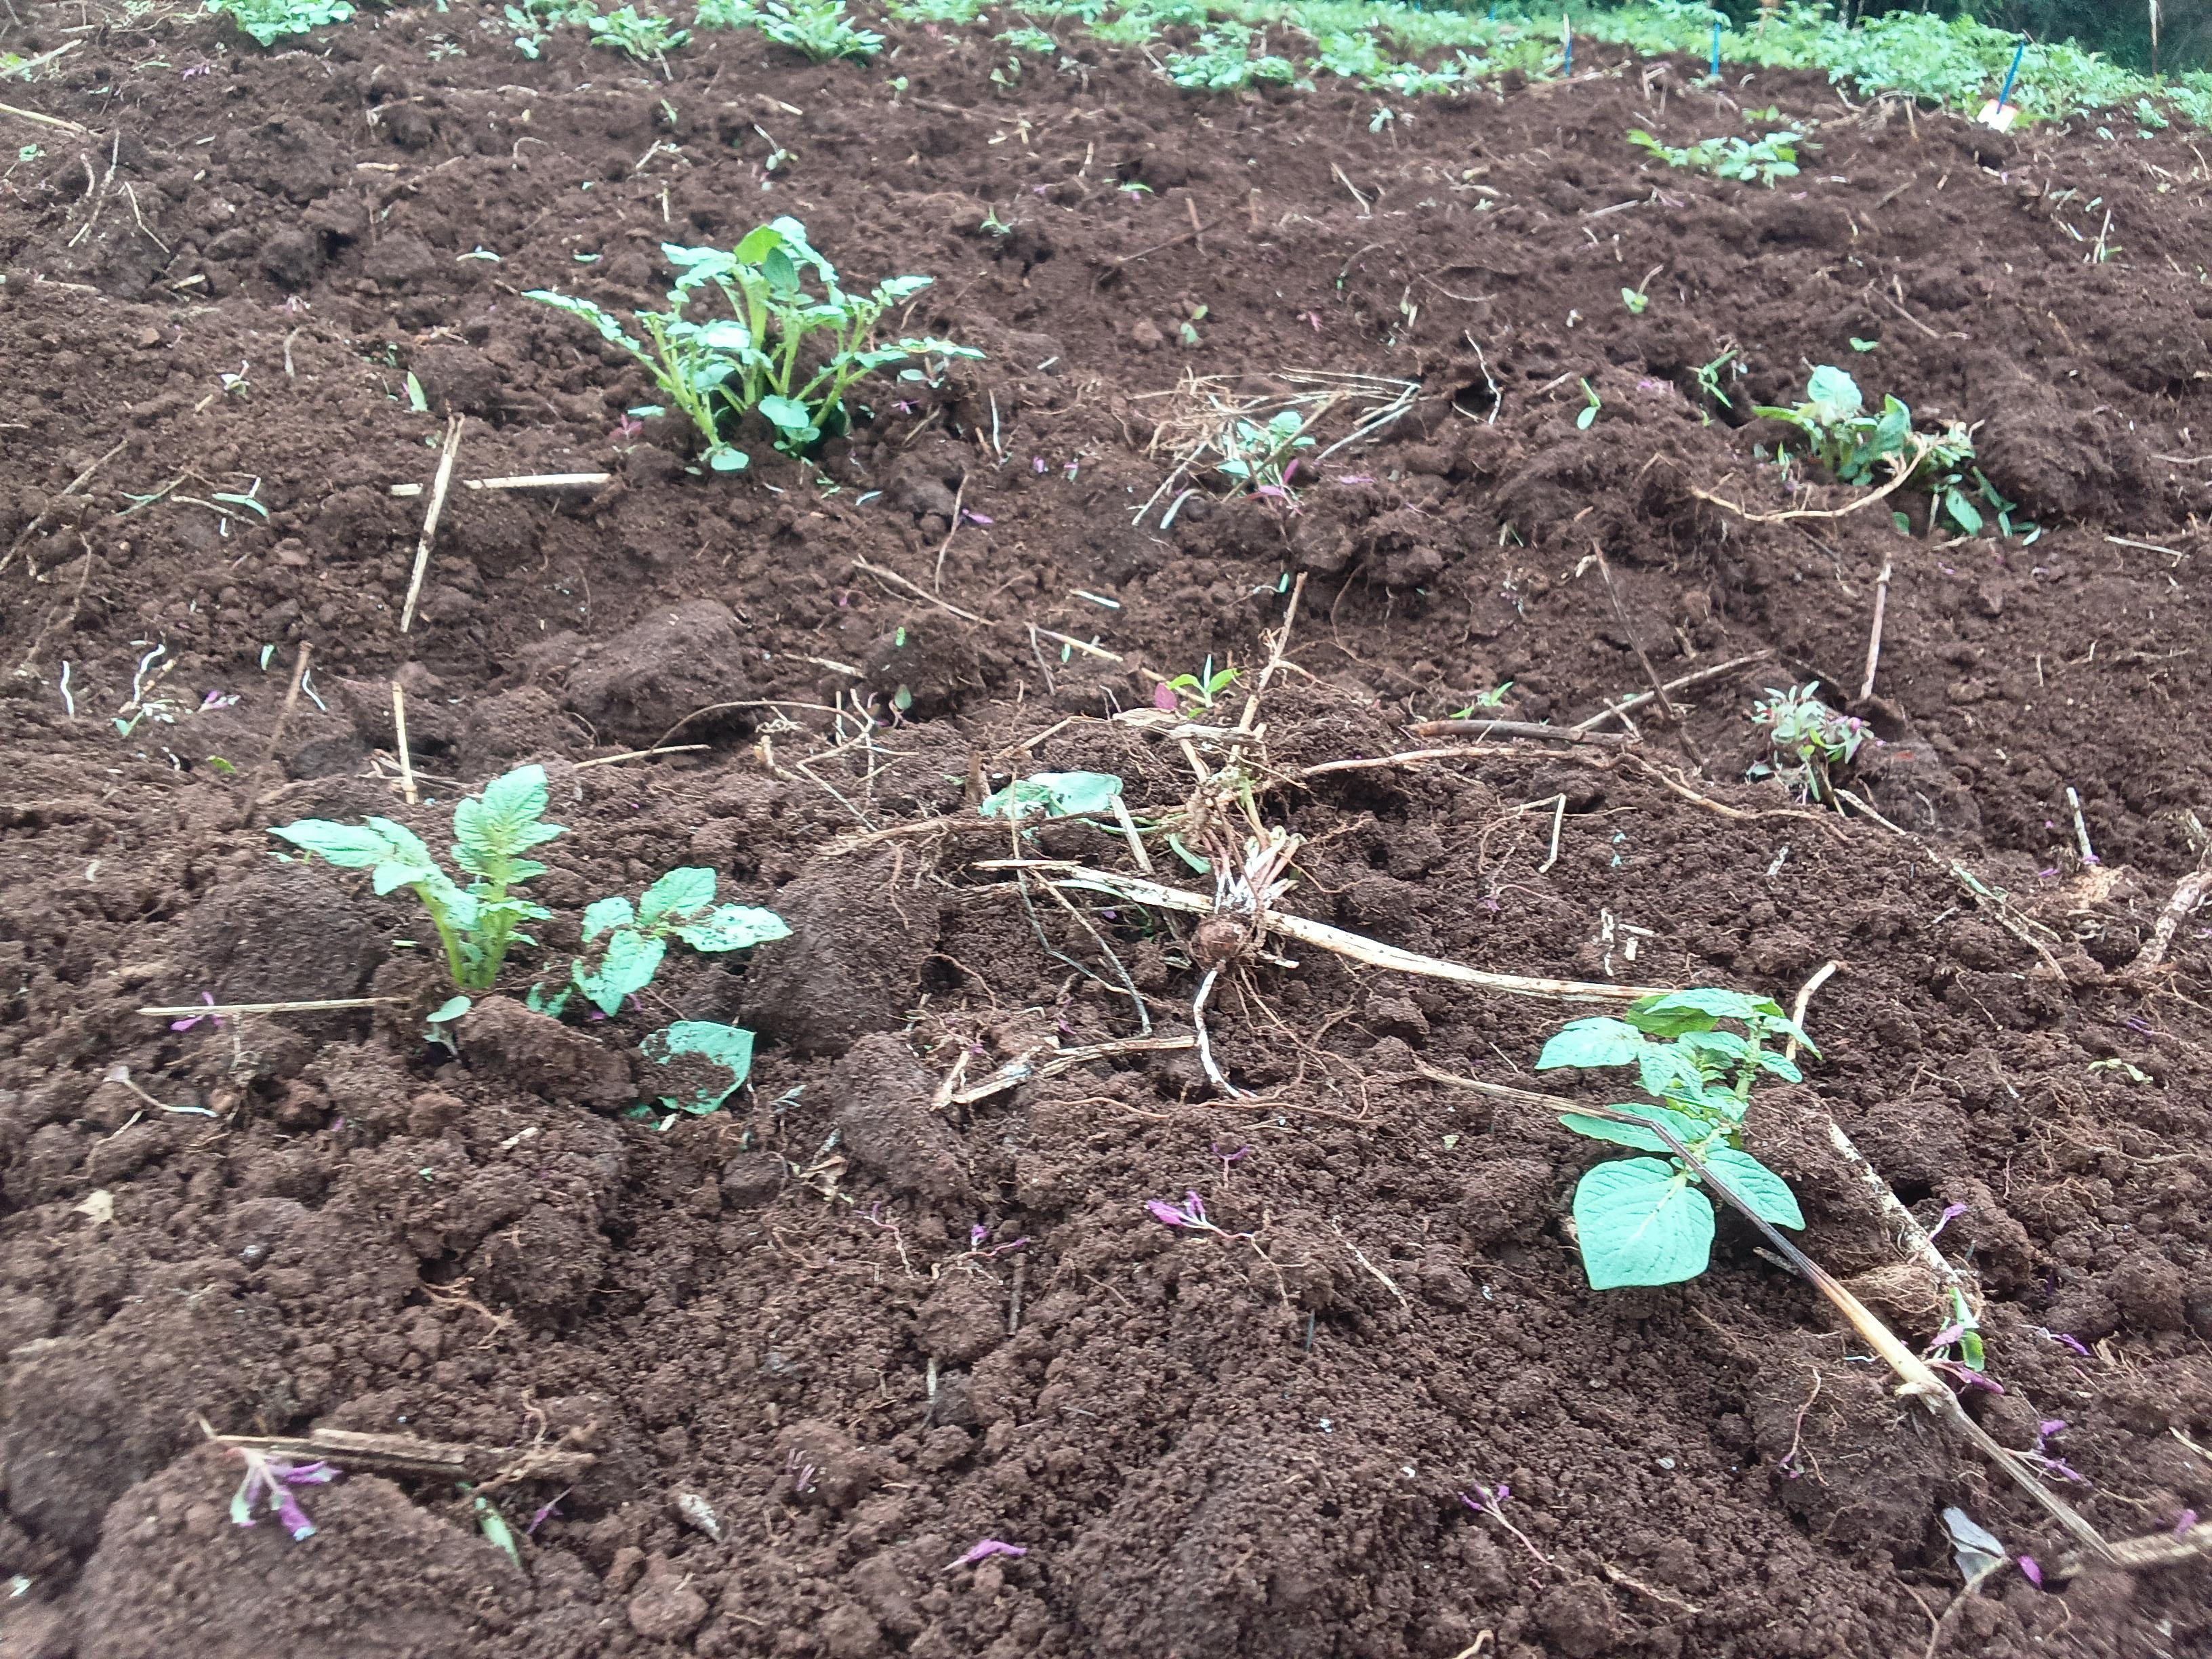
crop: potato
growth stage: sprouting emergence
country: Kenya
